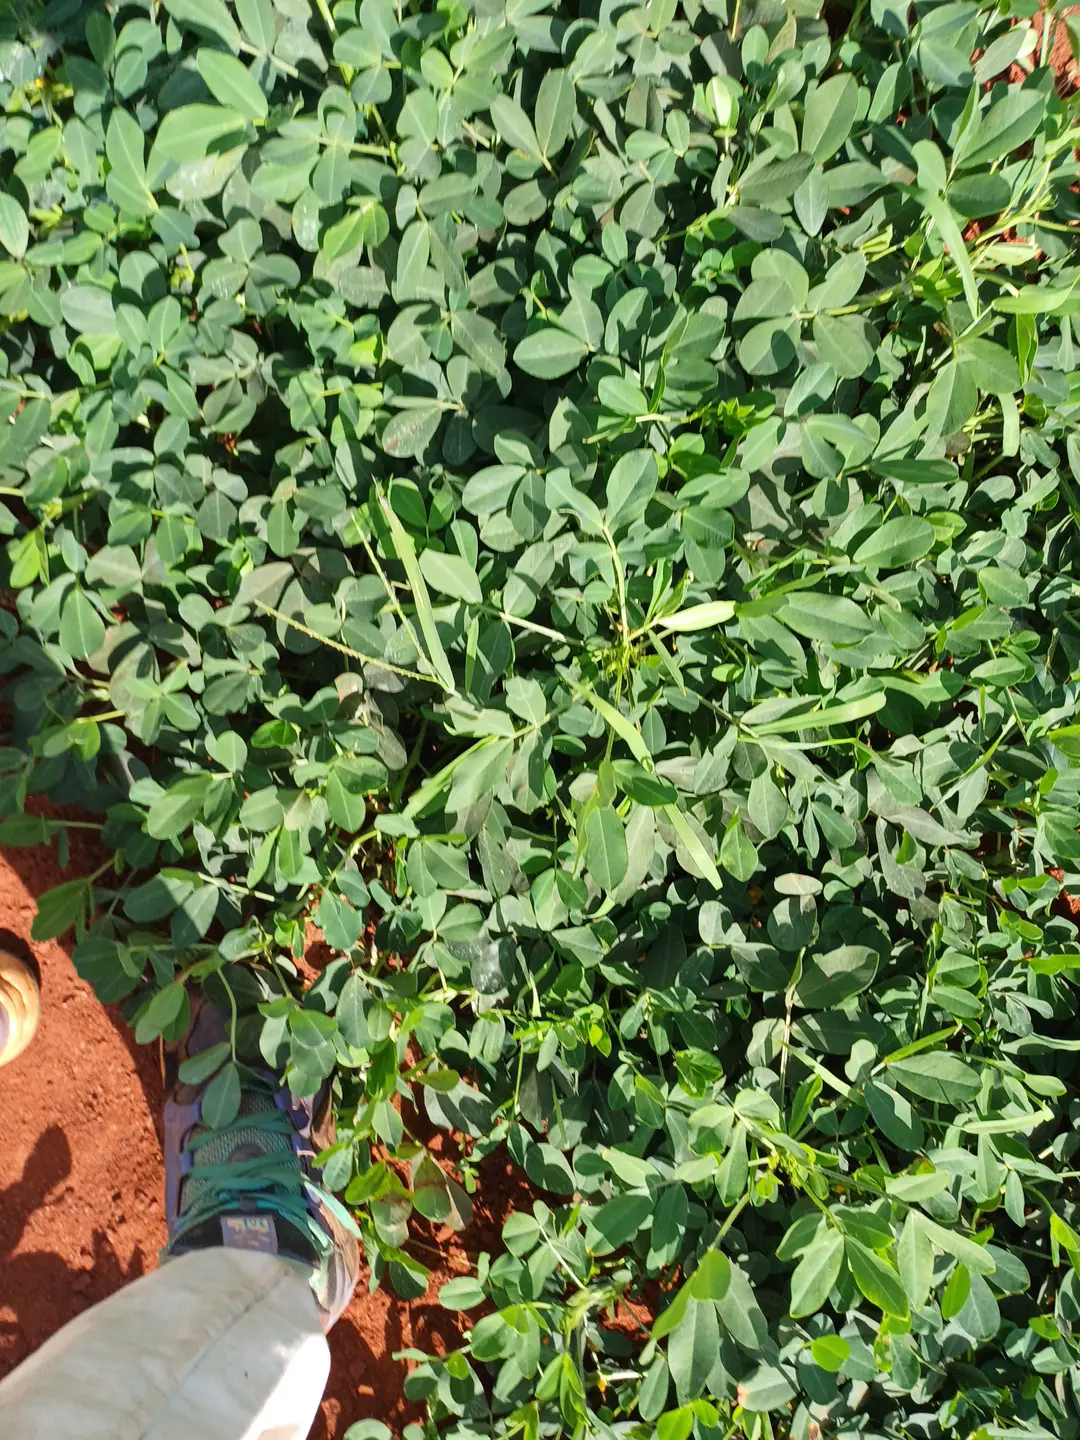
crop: groundnut
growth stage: pegging
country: Kenya
